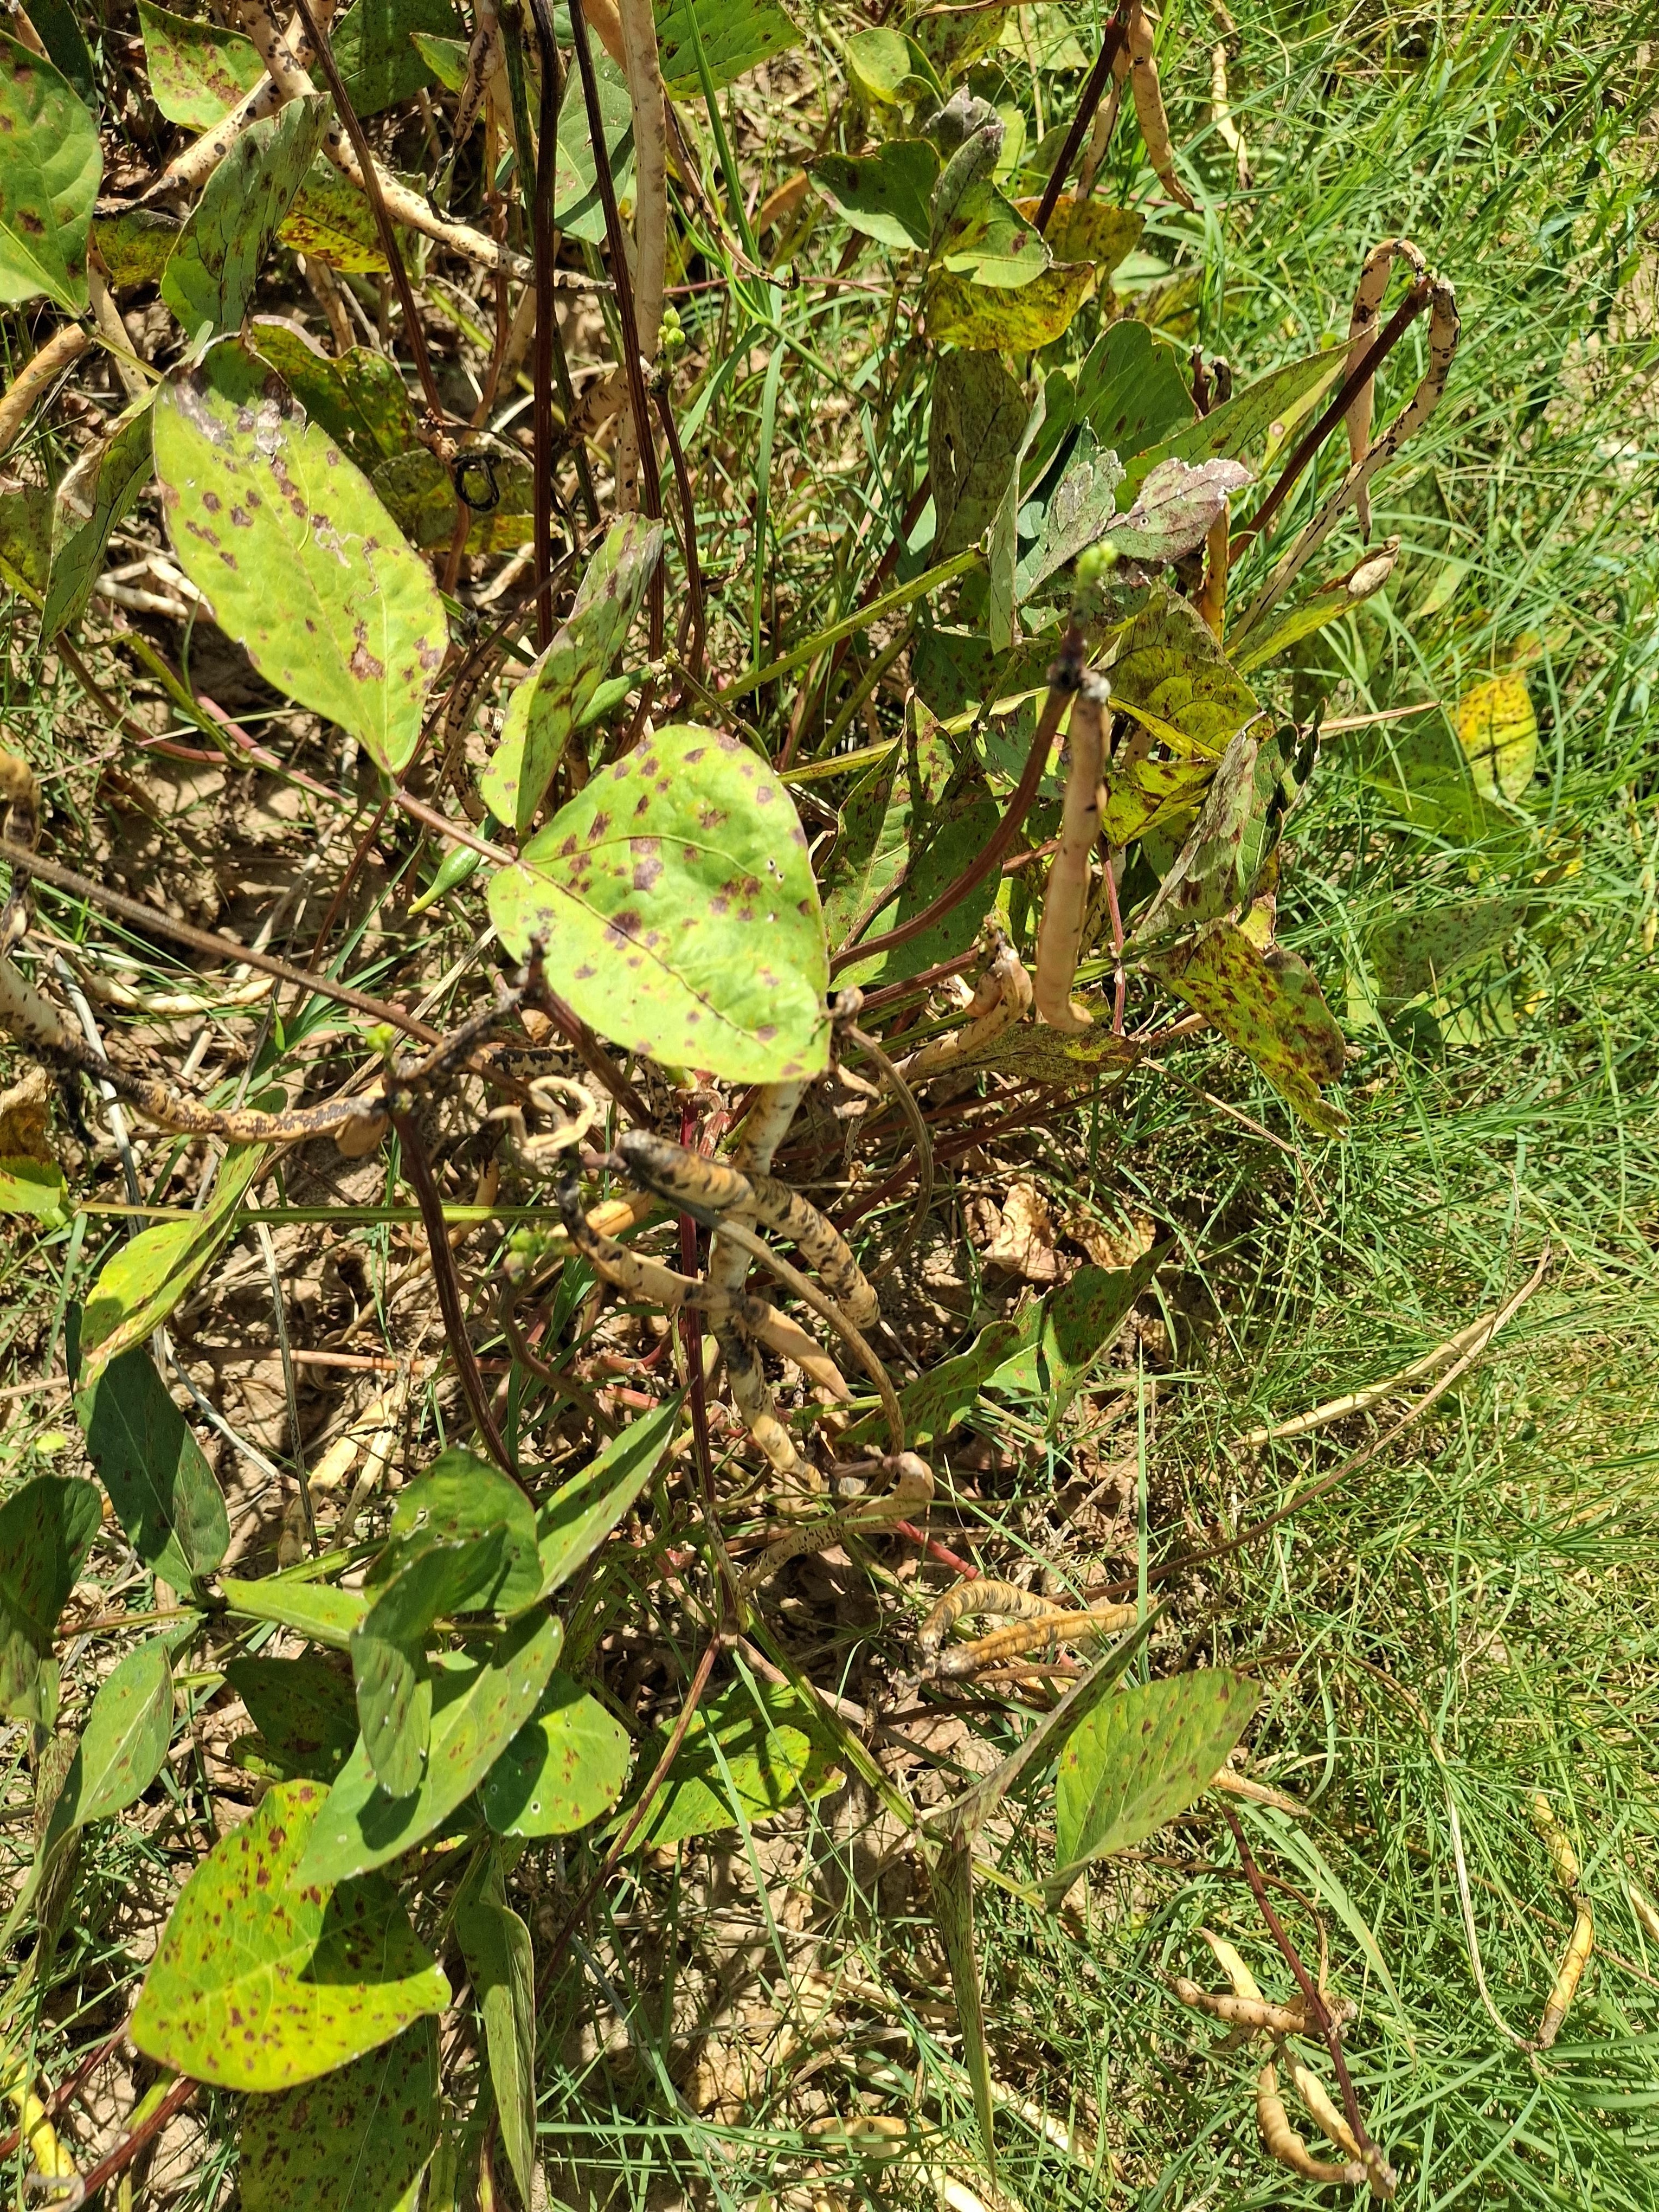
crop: cowpea
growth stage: maturity
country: Nigeria
